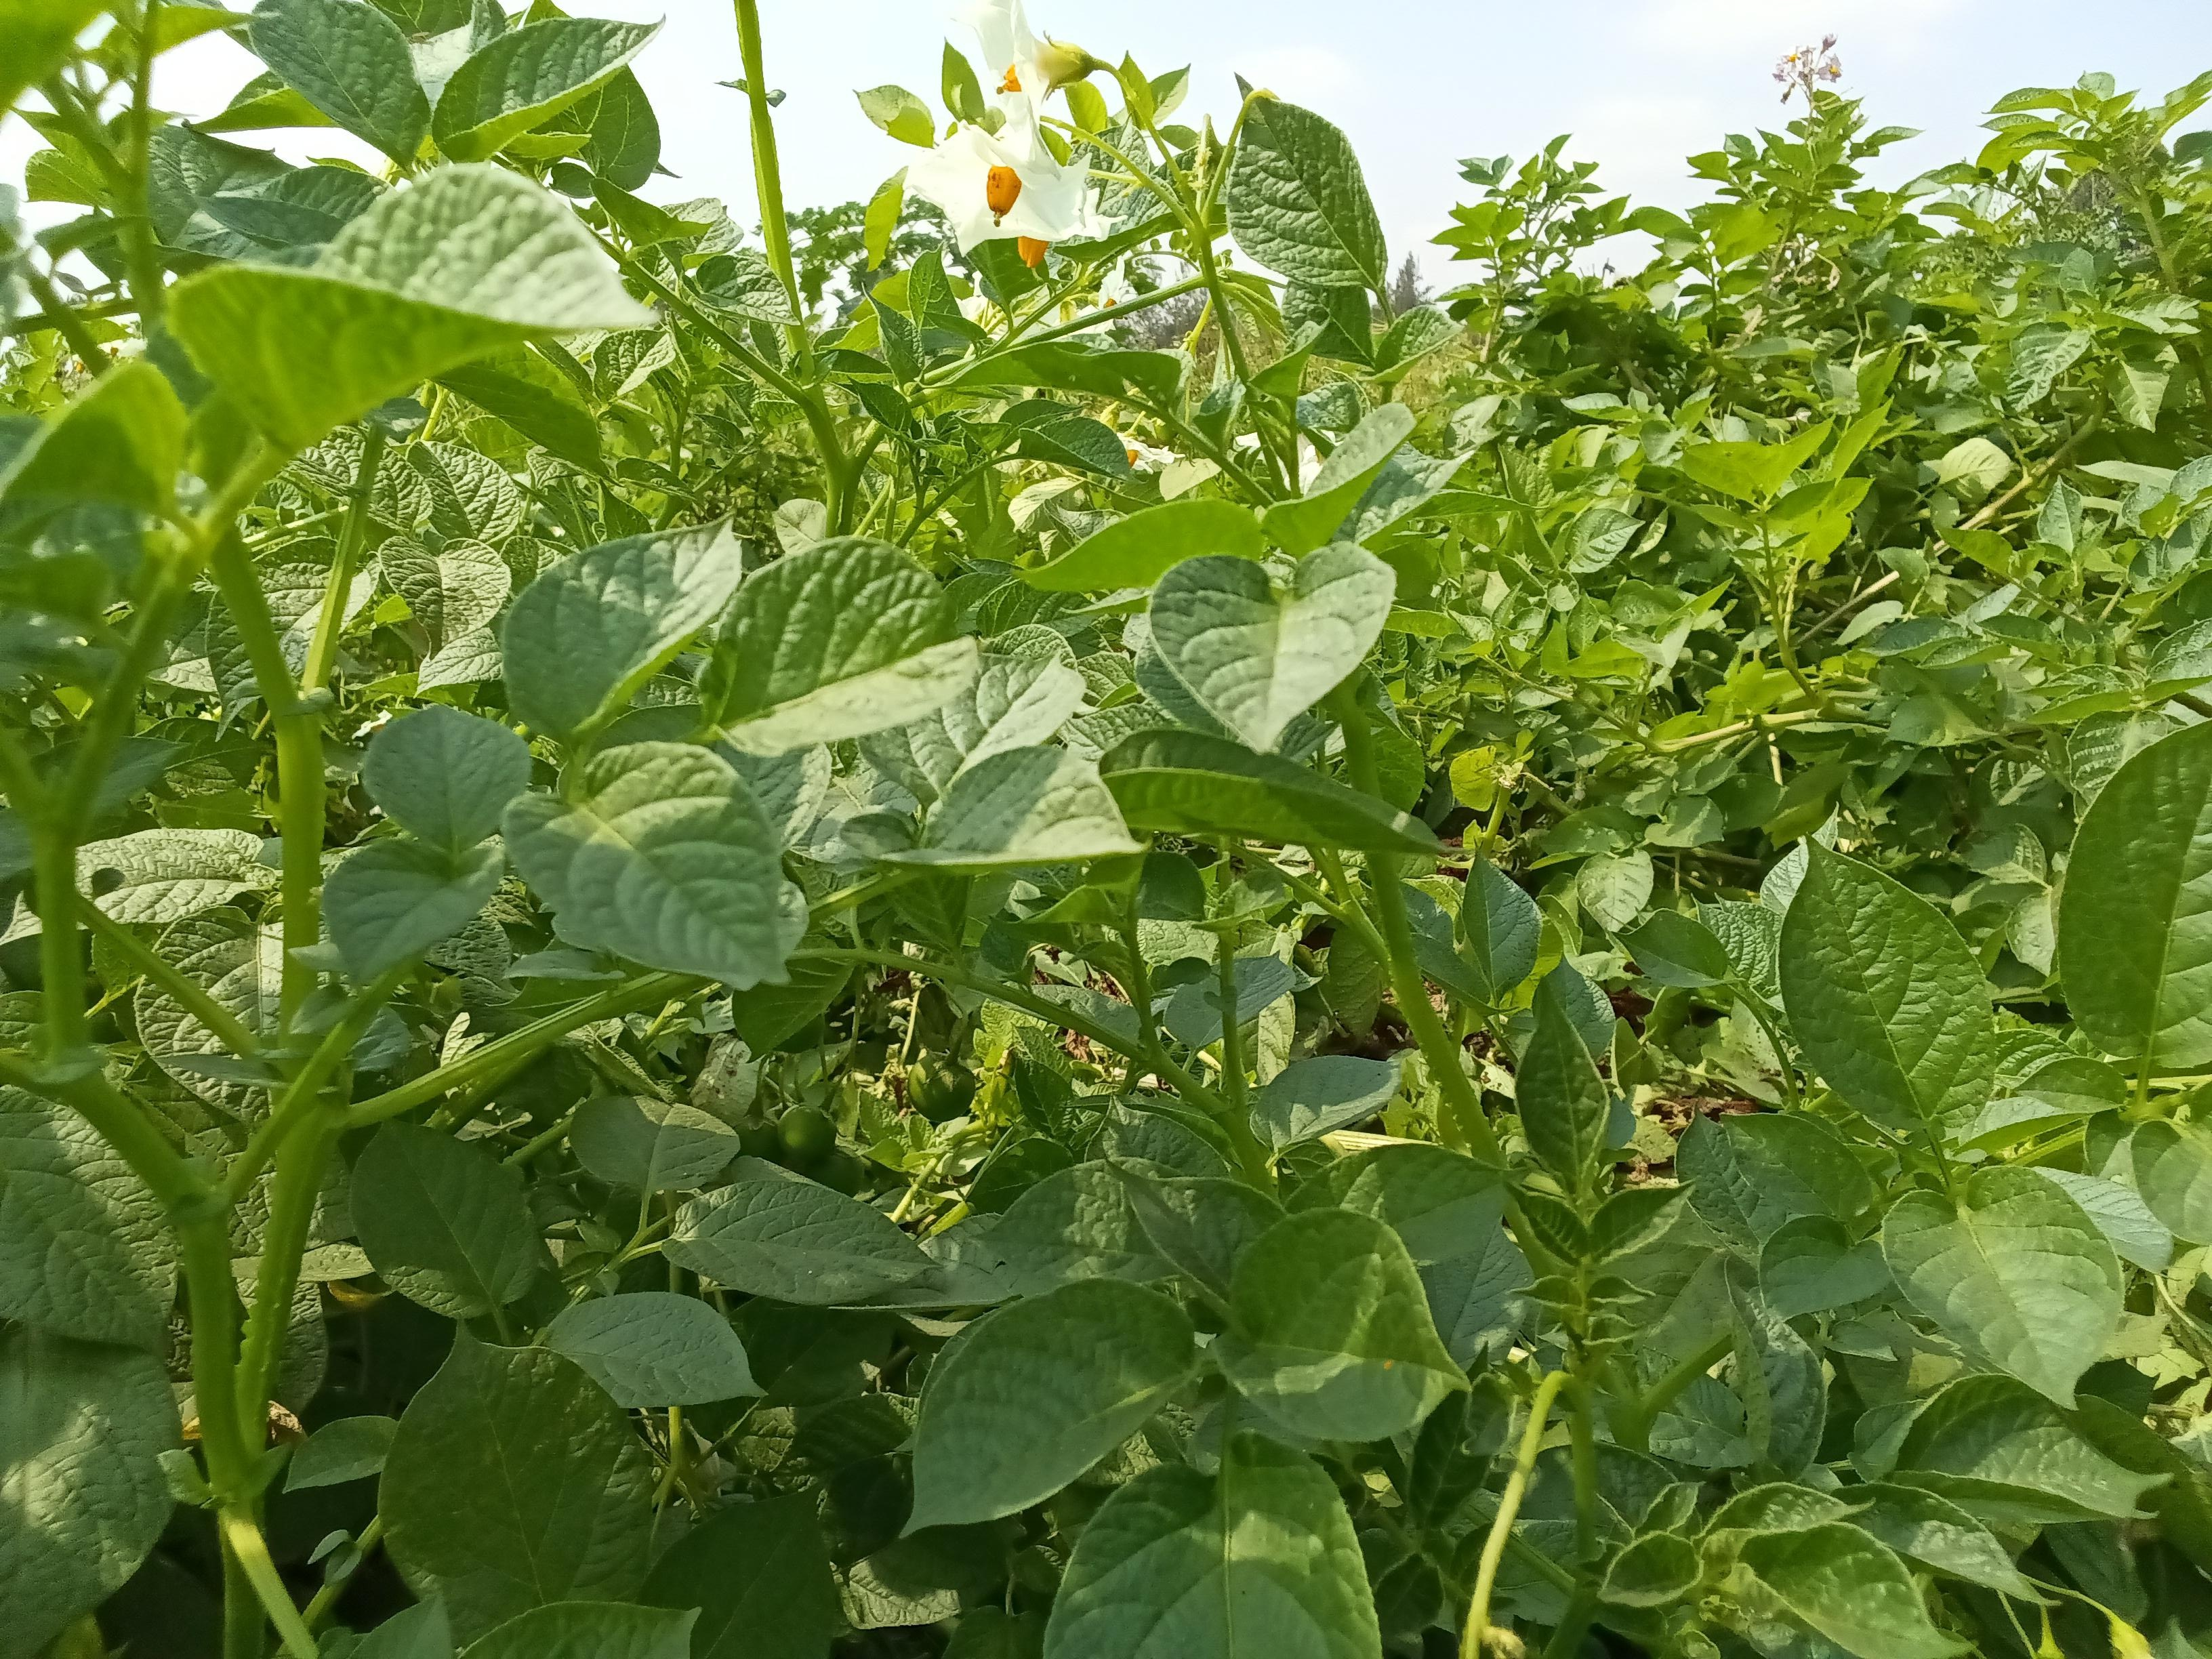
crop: potato
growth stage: maturity
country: Kenya
